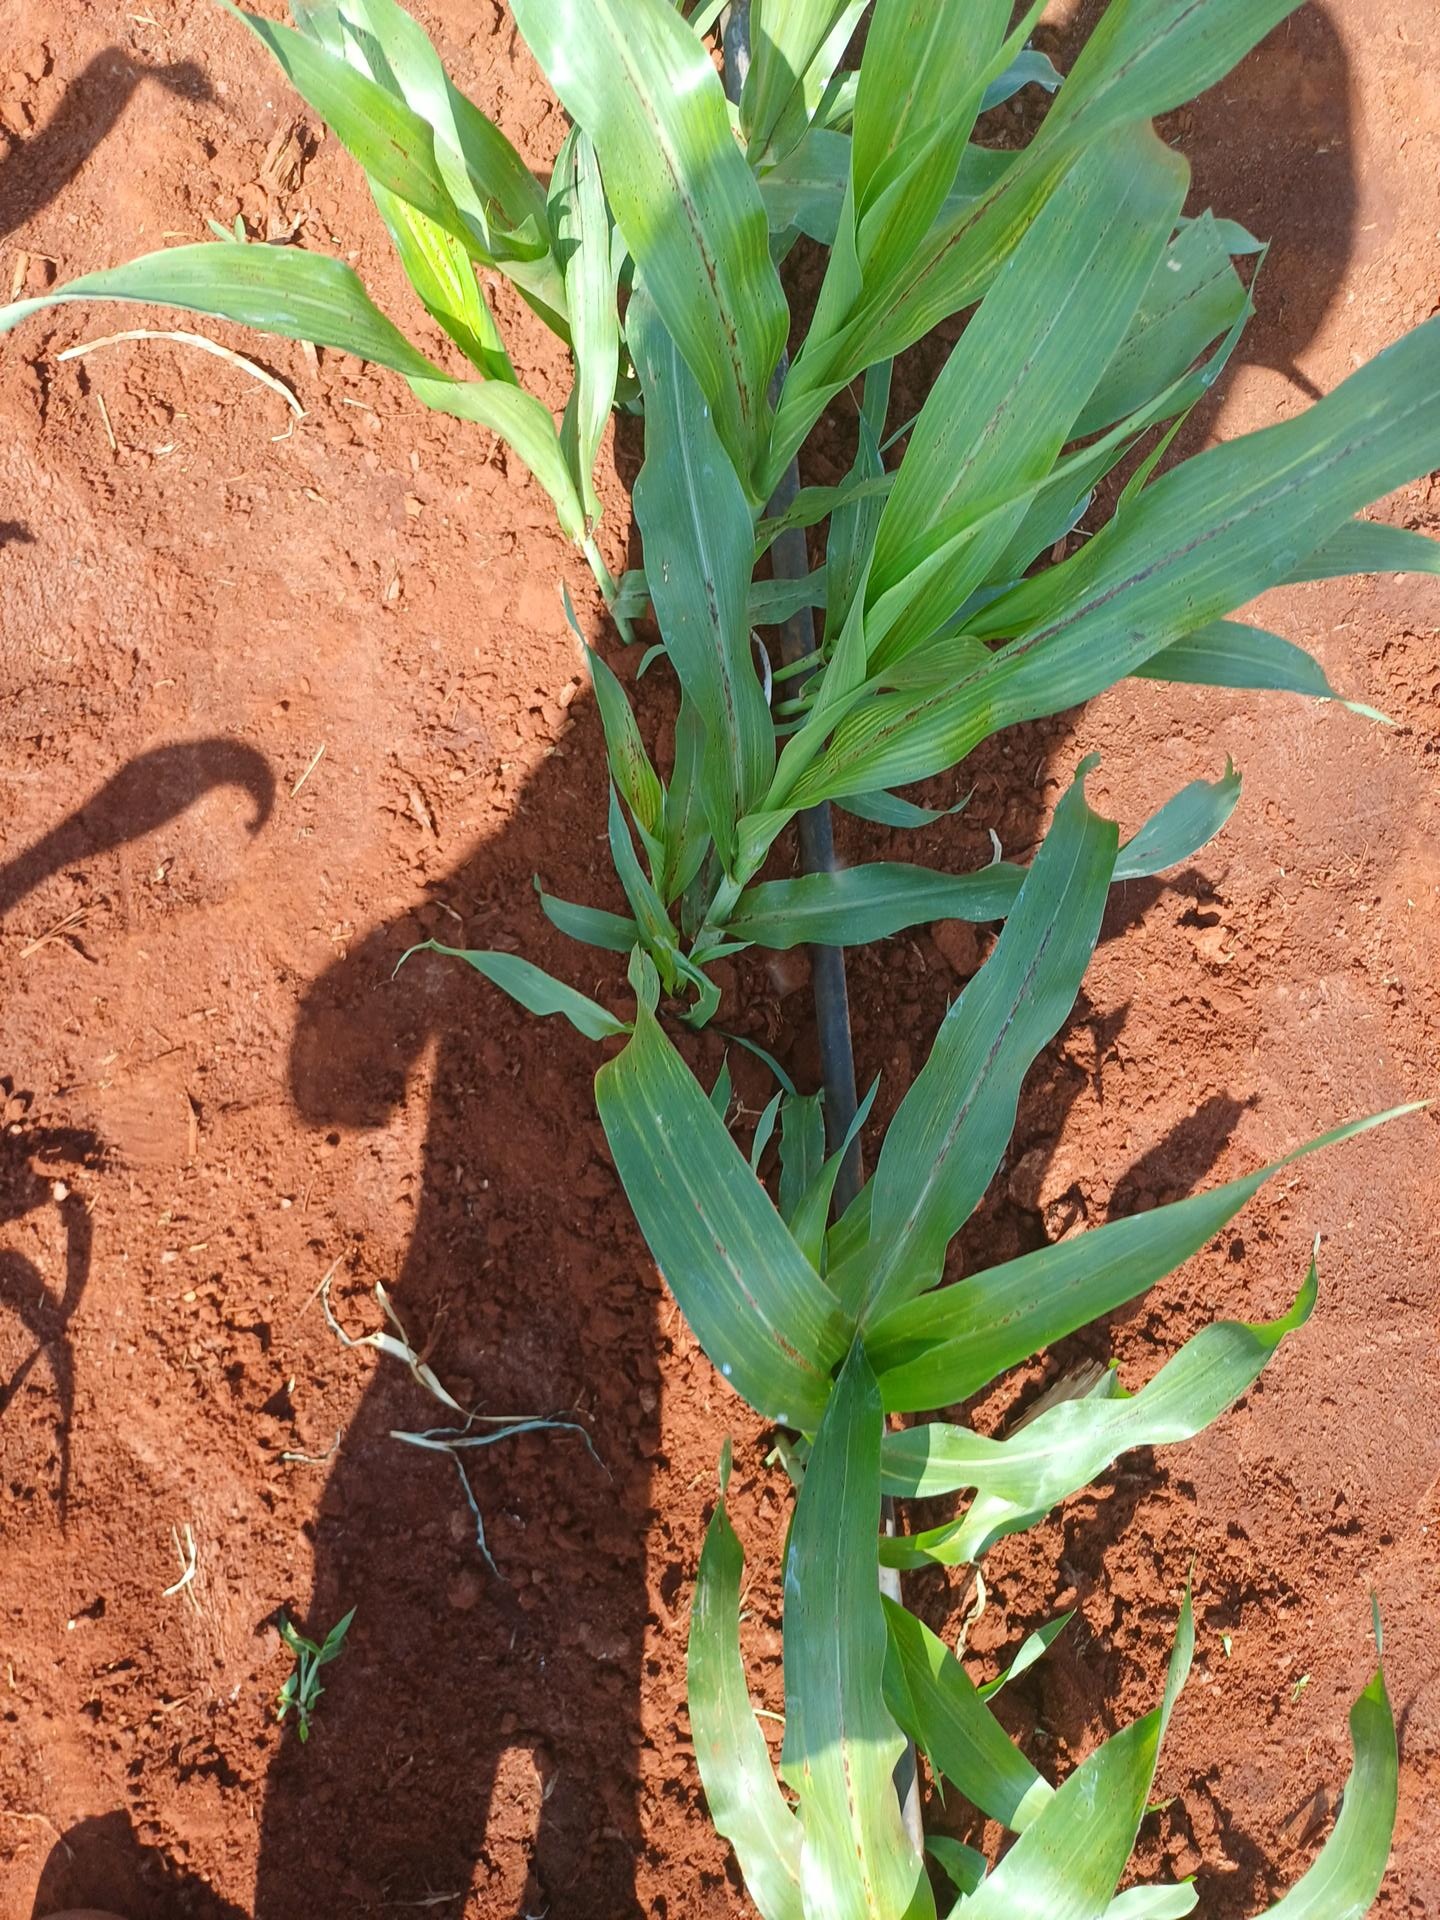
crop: sorghum
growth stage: vegetative
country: Kenya
